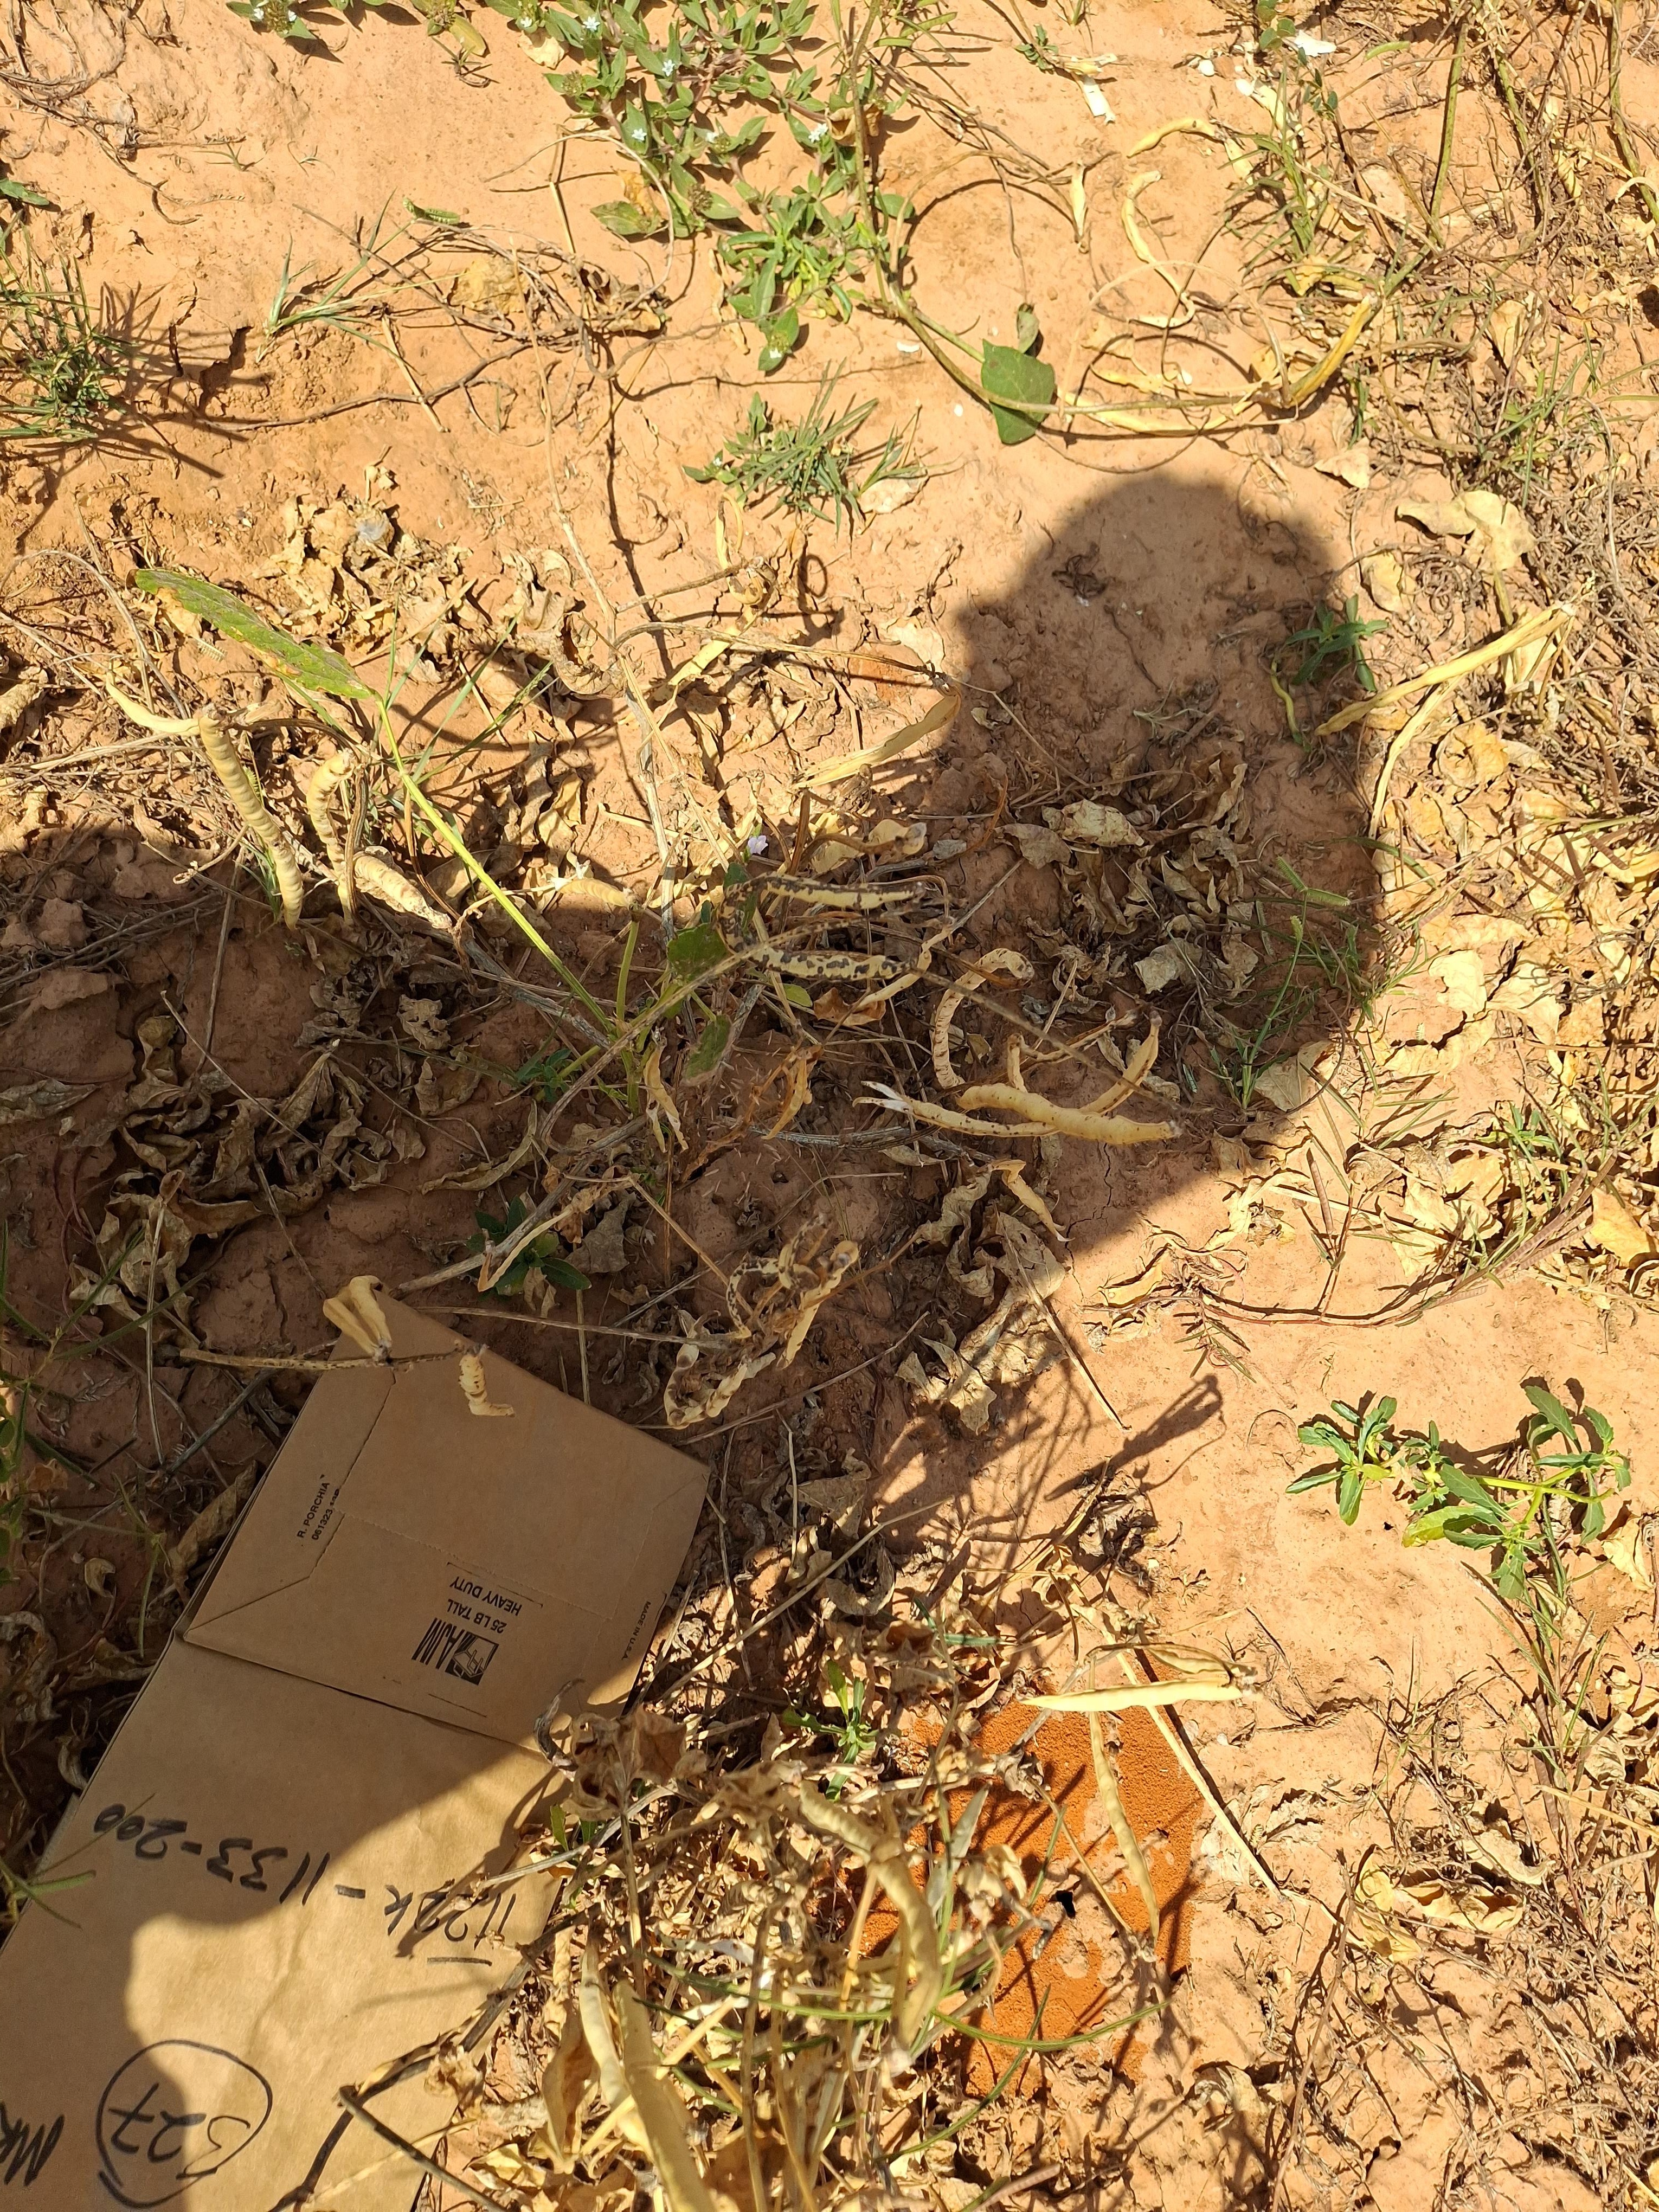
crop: cowpea
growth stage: maturity
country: Nigeria
